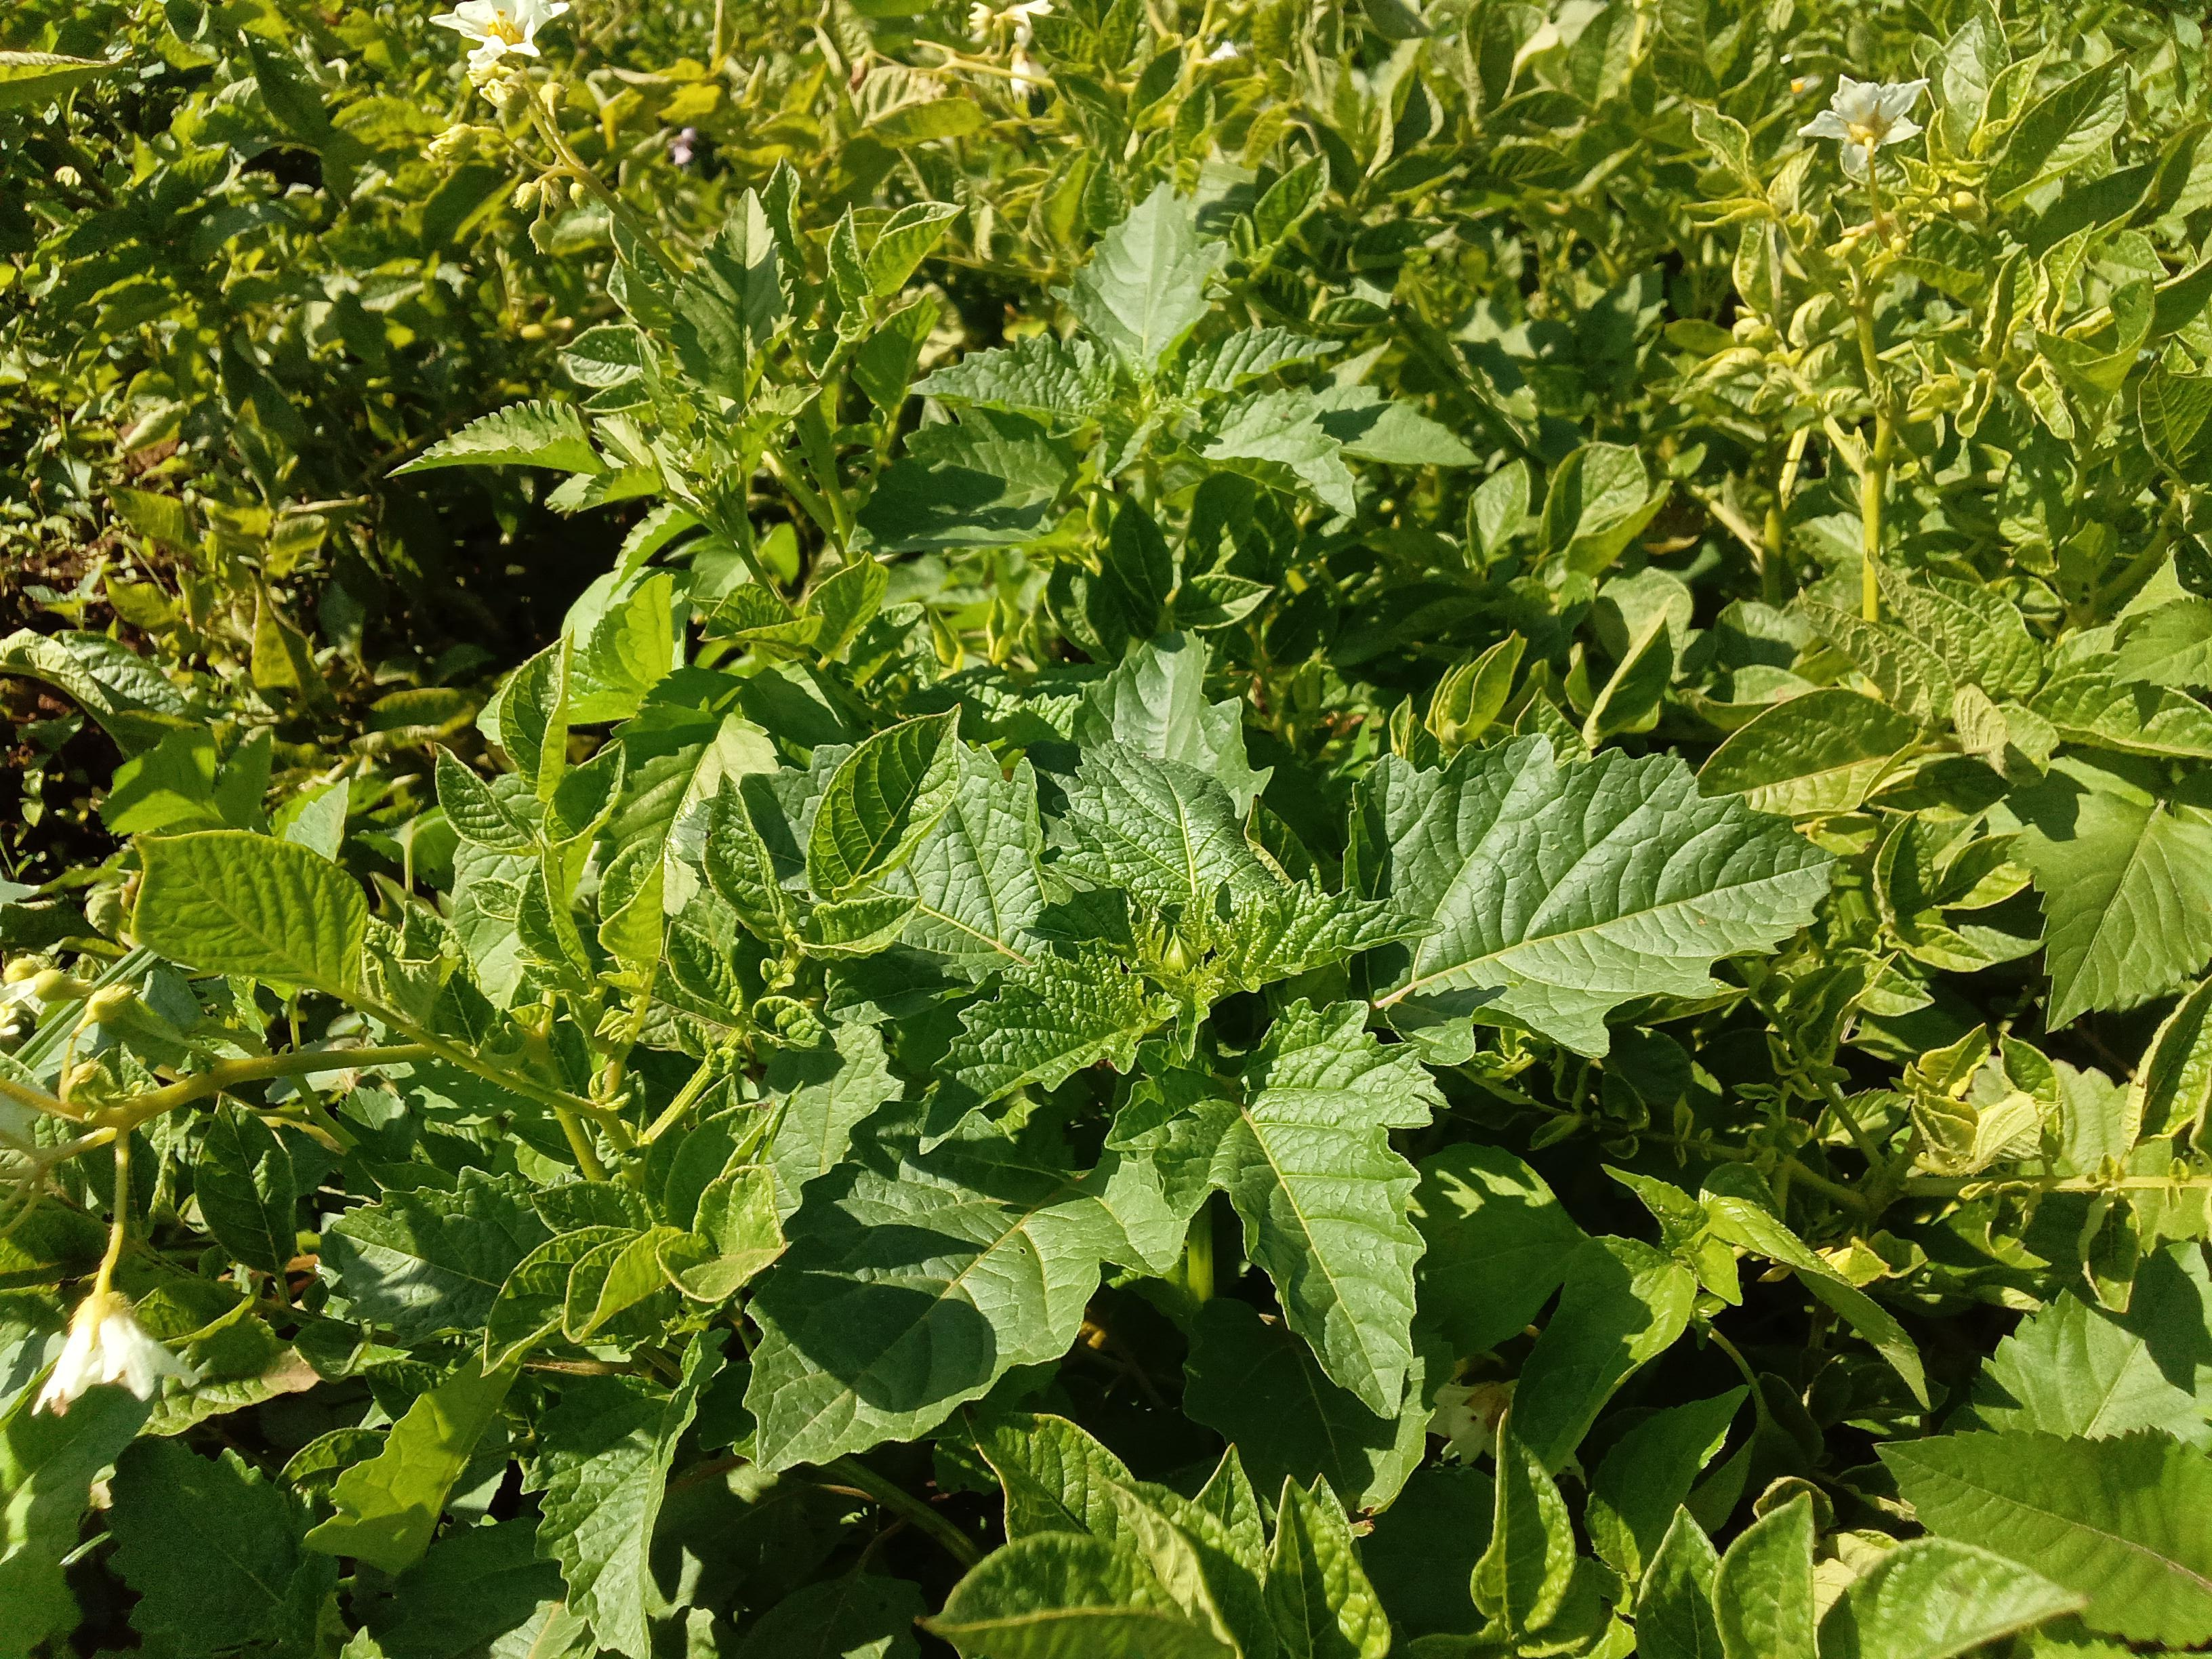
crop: potato
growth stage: vegetative
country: Kenya
